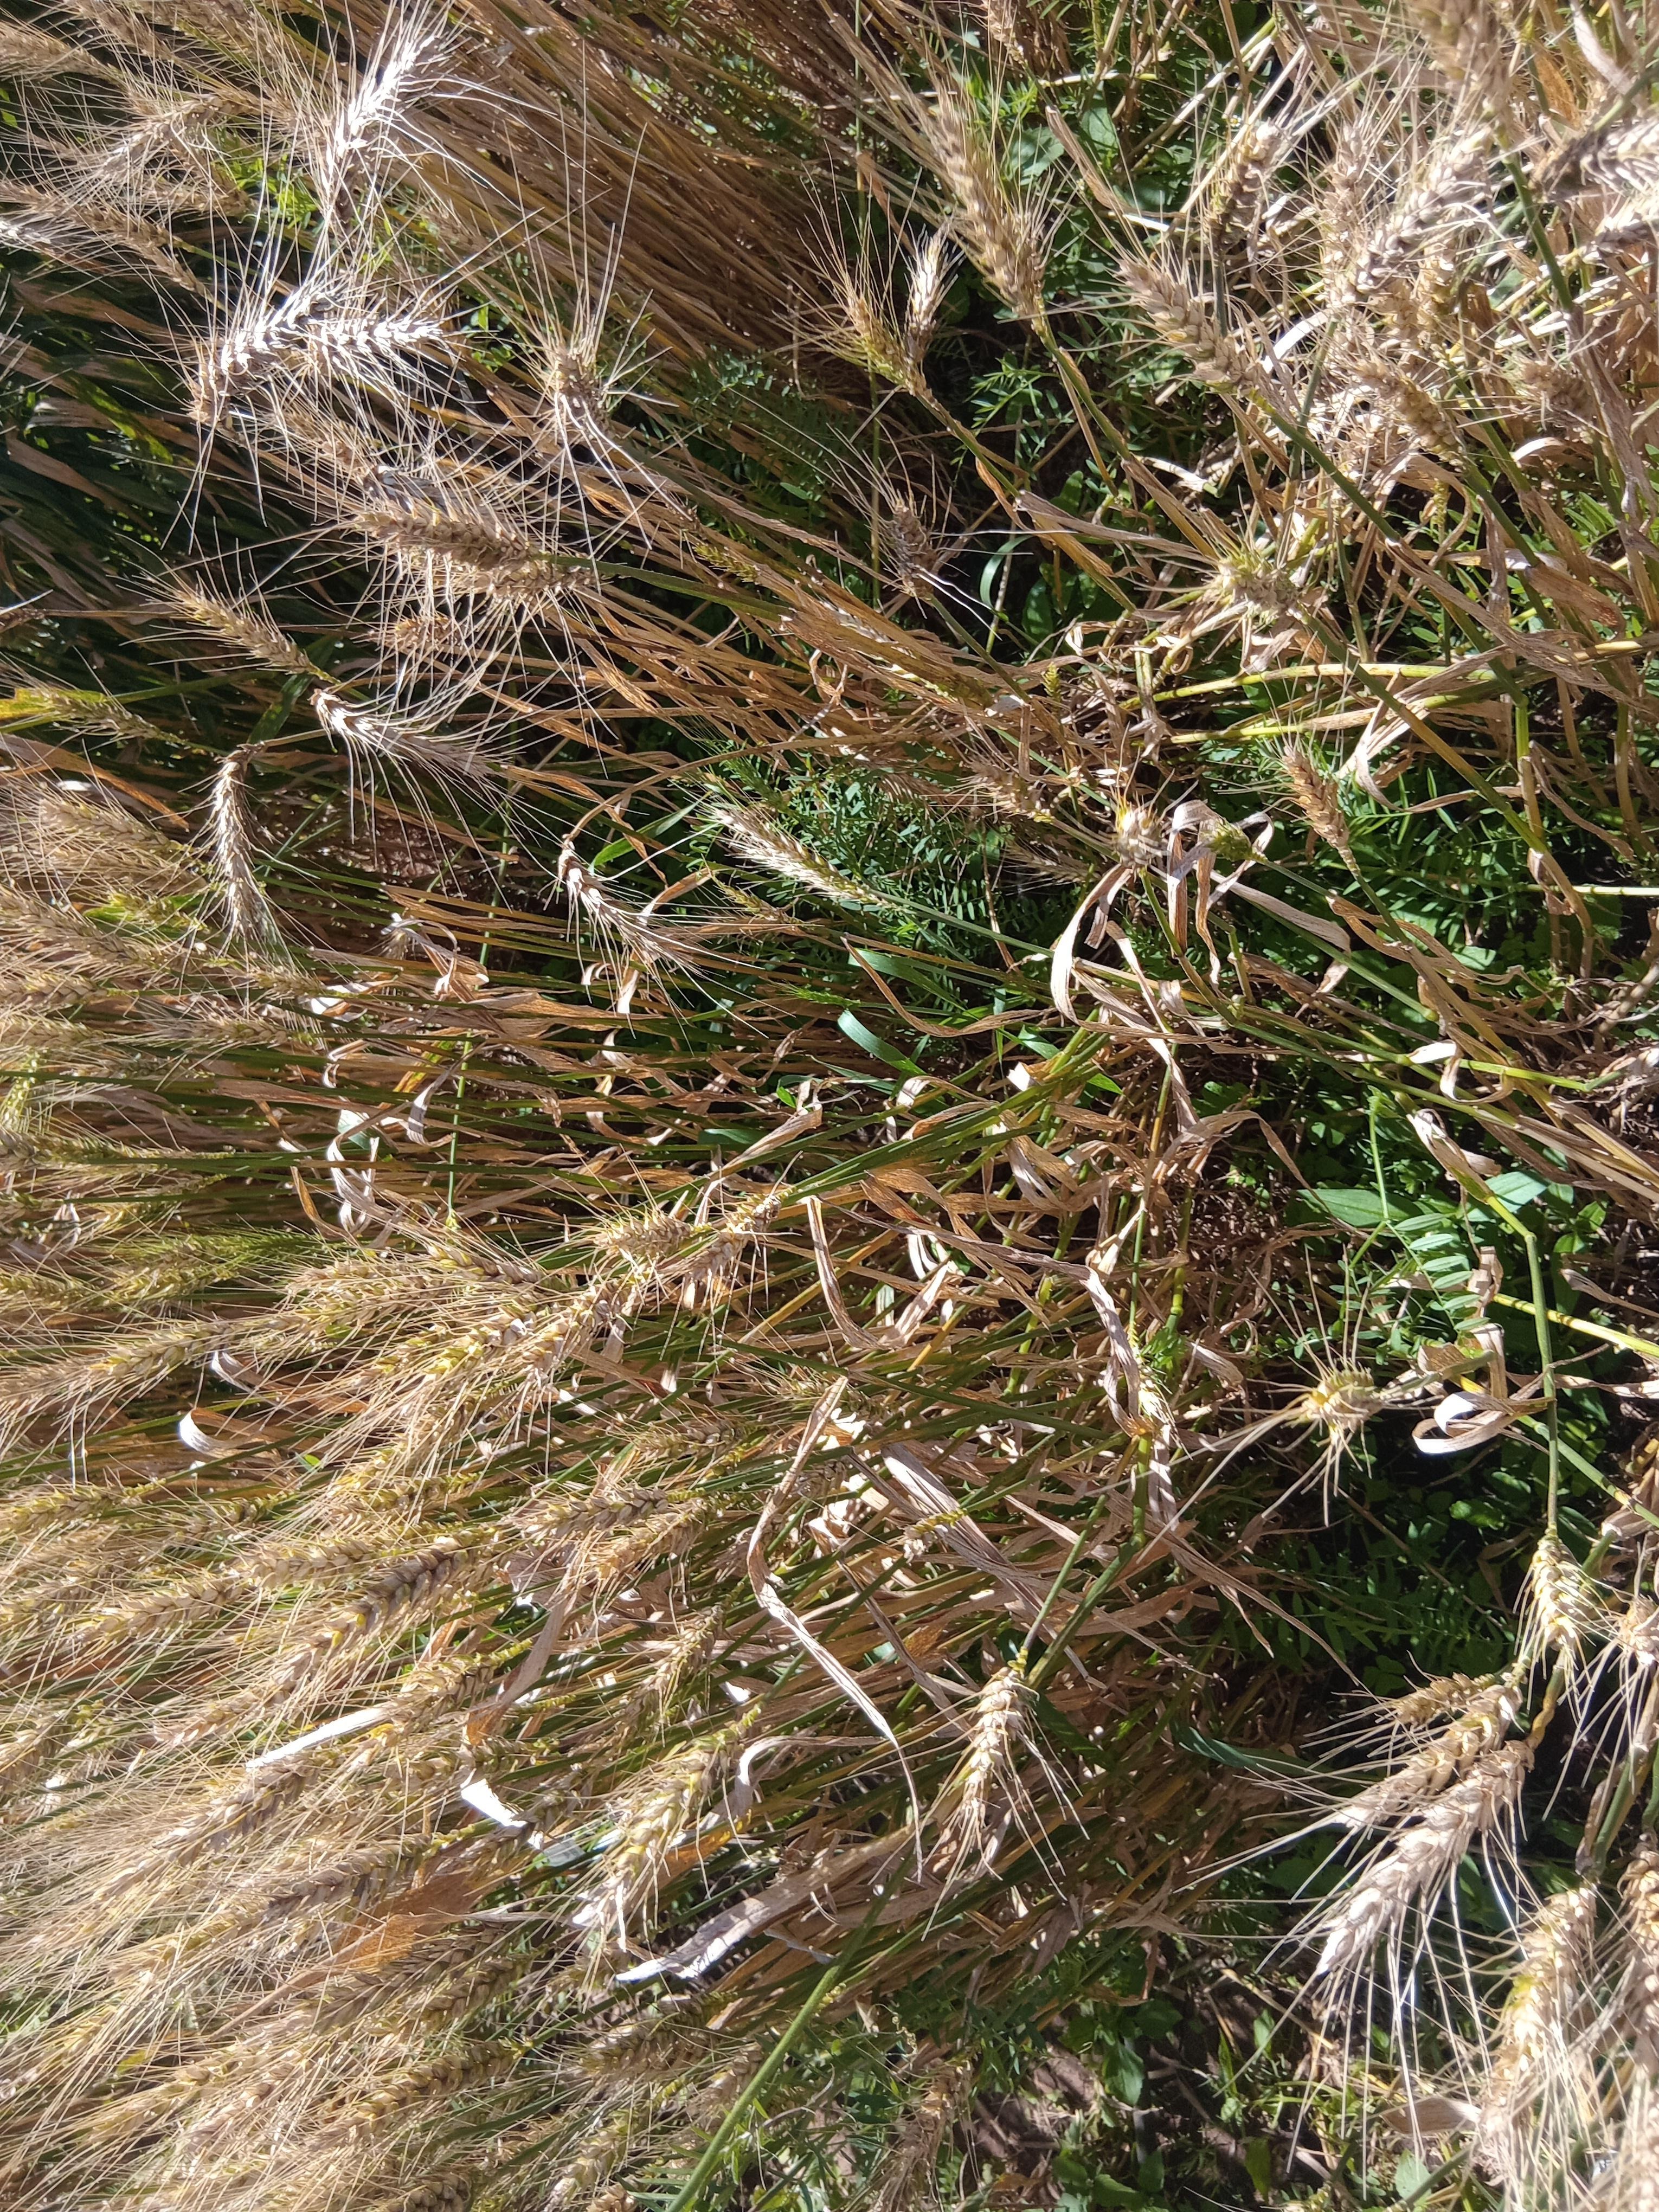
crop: wheat
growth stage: maturity
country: Kenya
